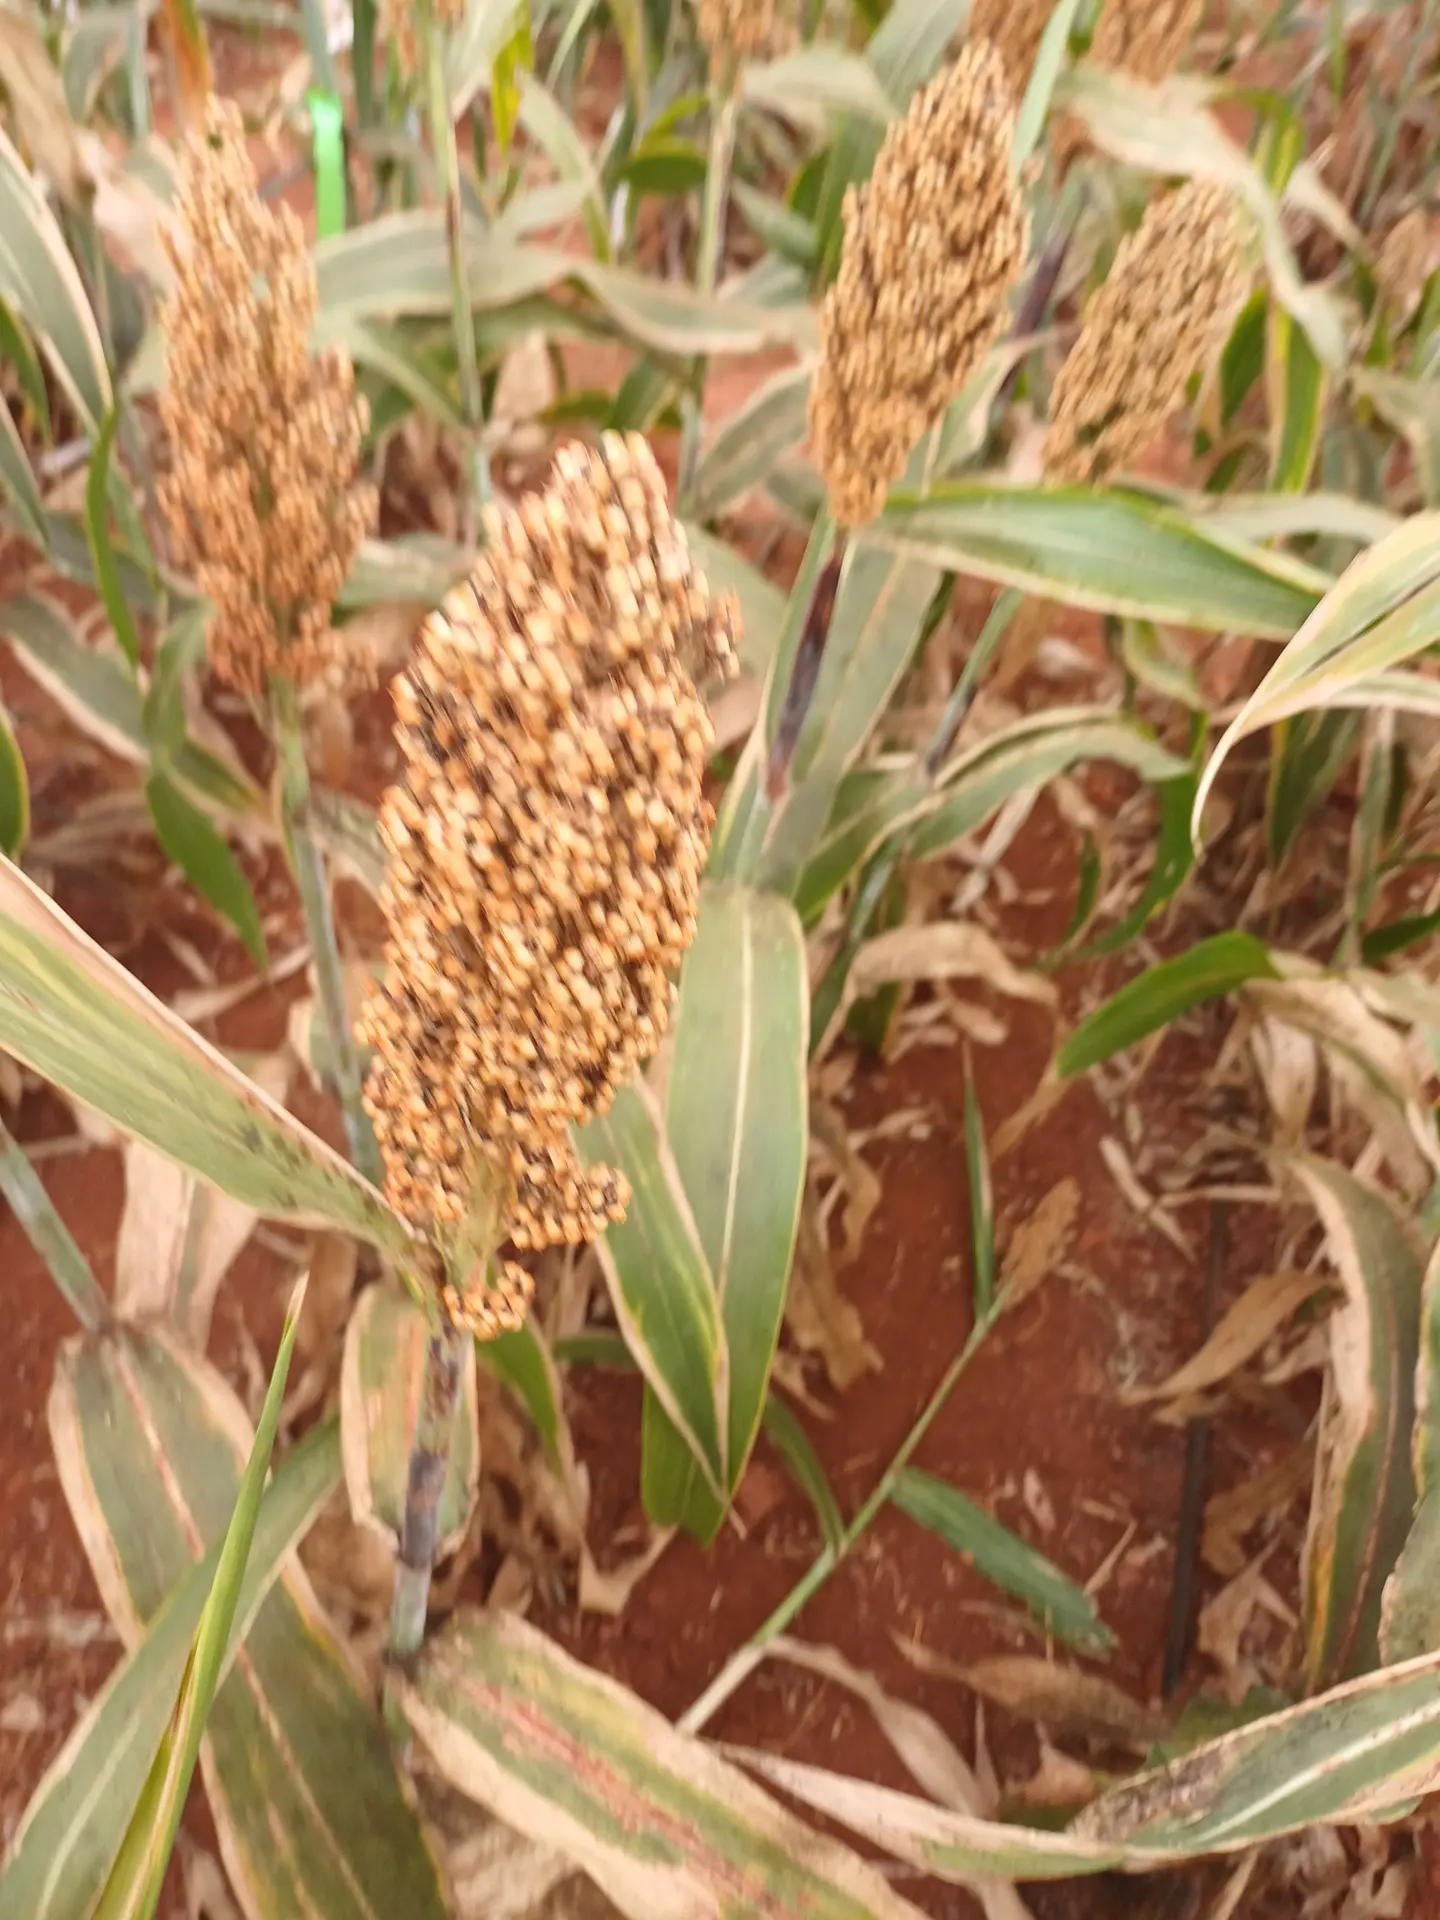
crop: sorghum
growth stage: maturity
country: Kenya
